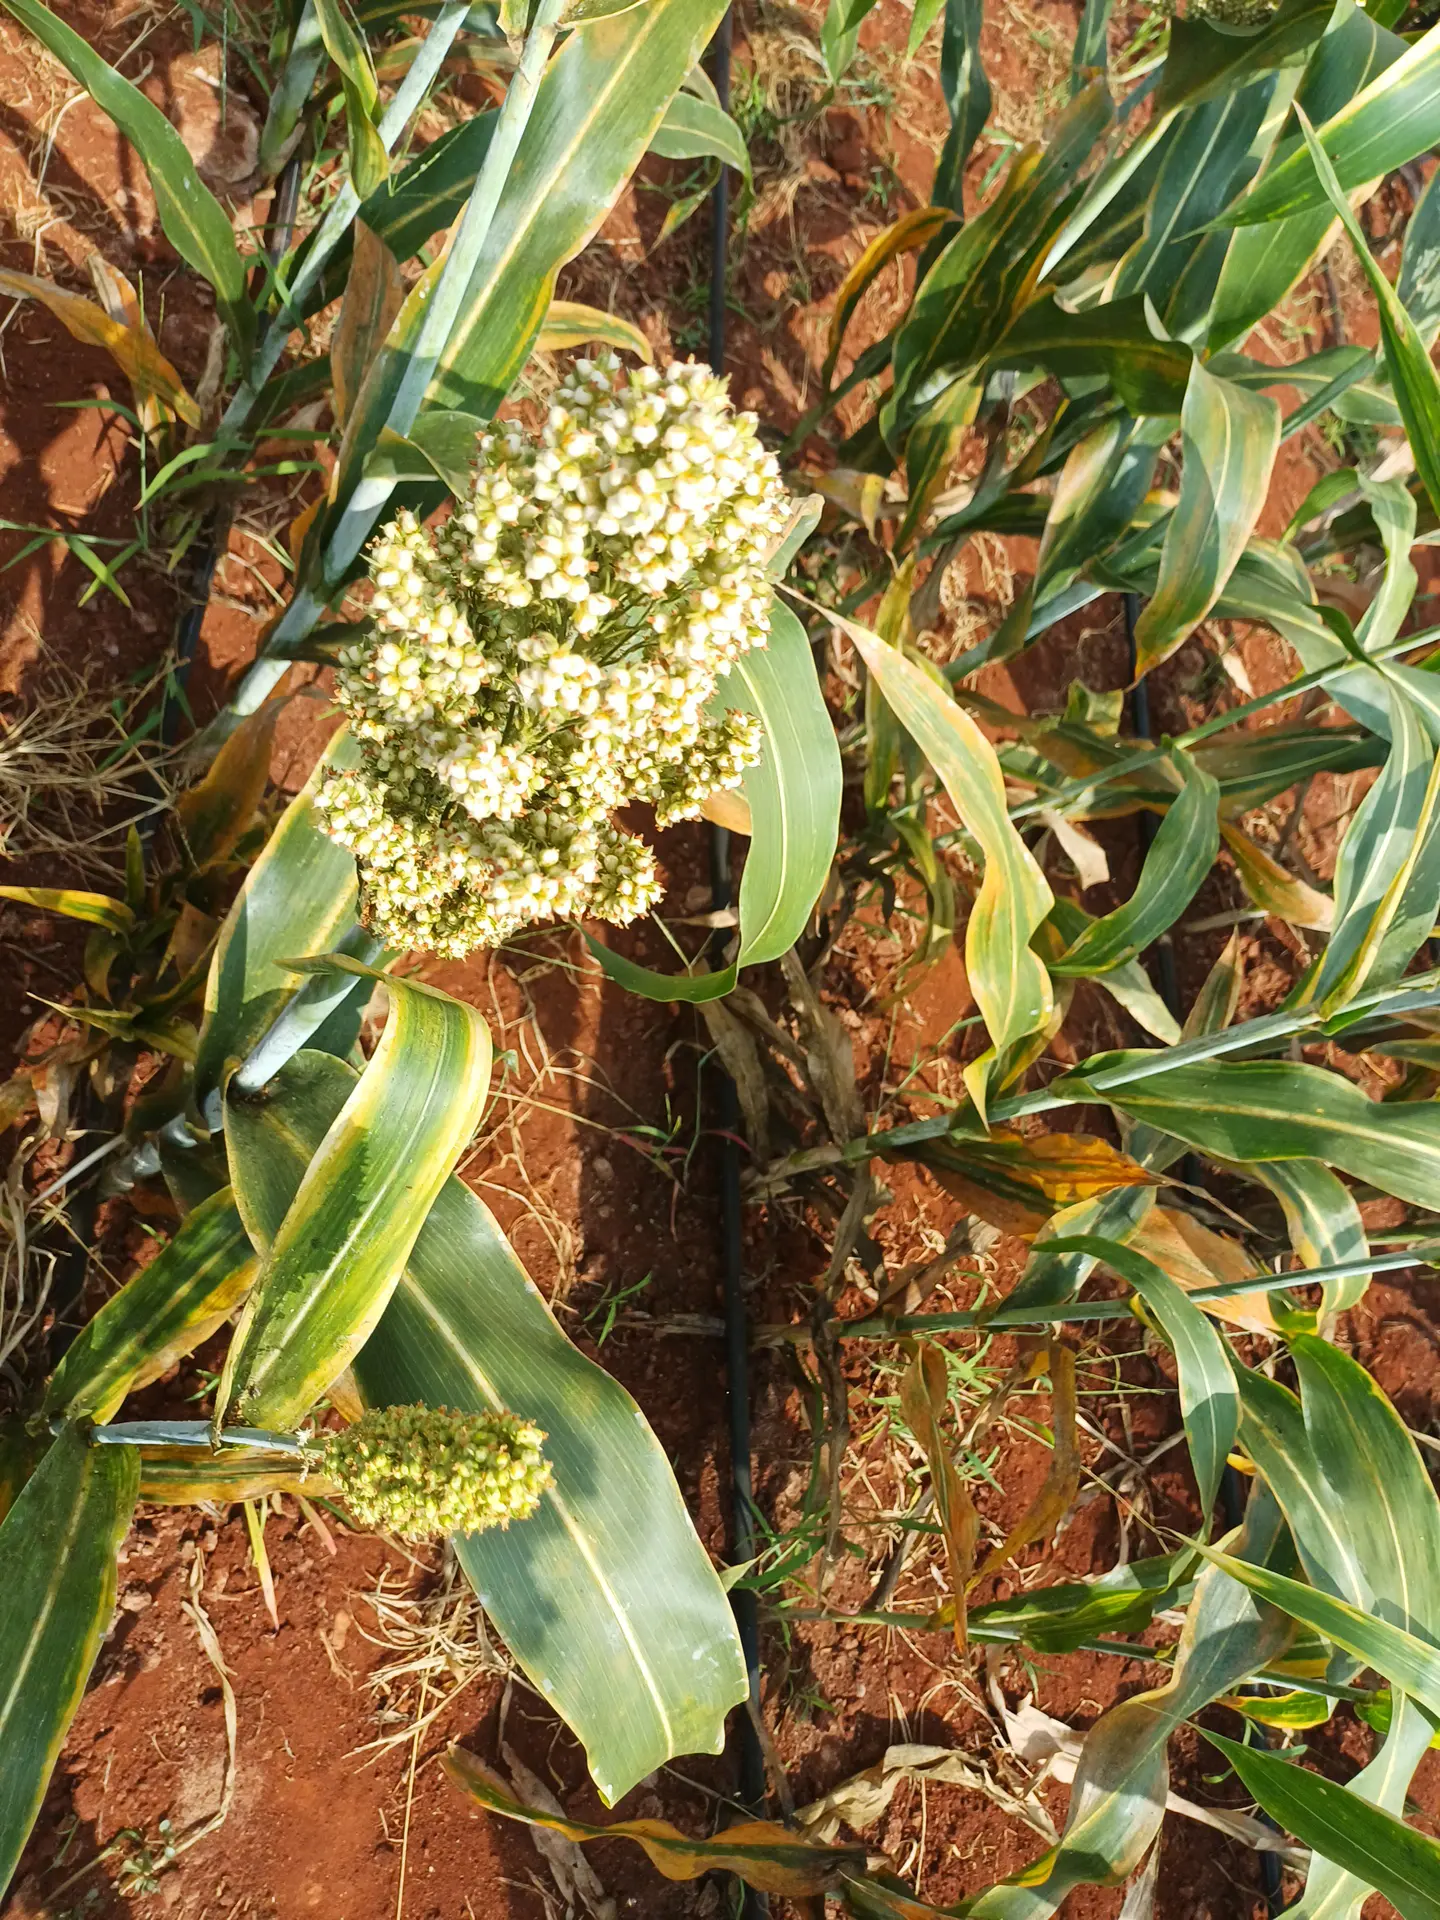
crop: sorghum
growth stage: filling grain
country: Kenya
